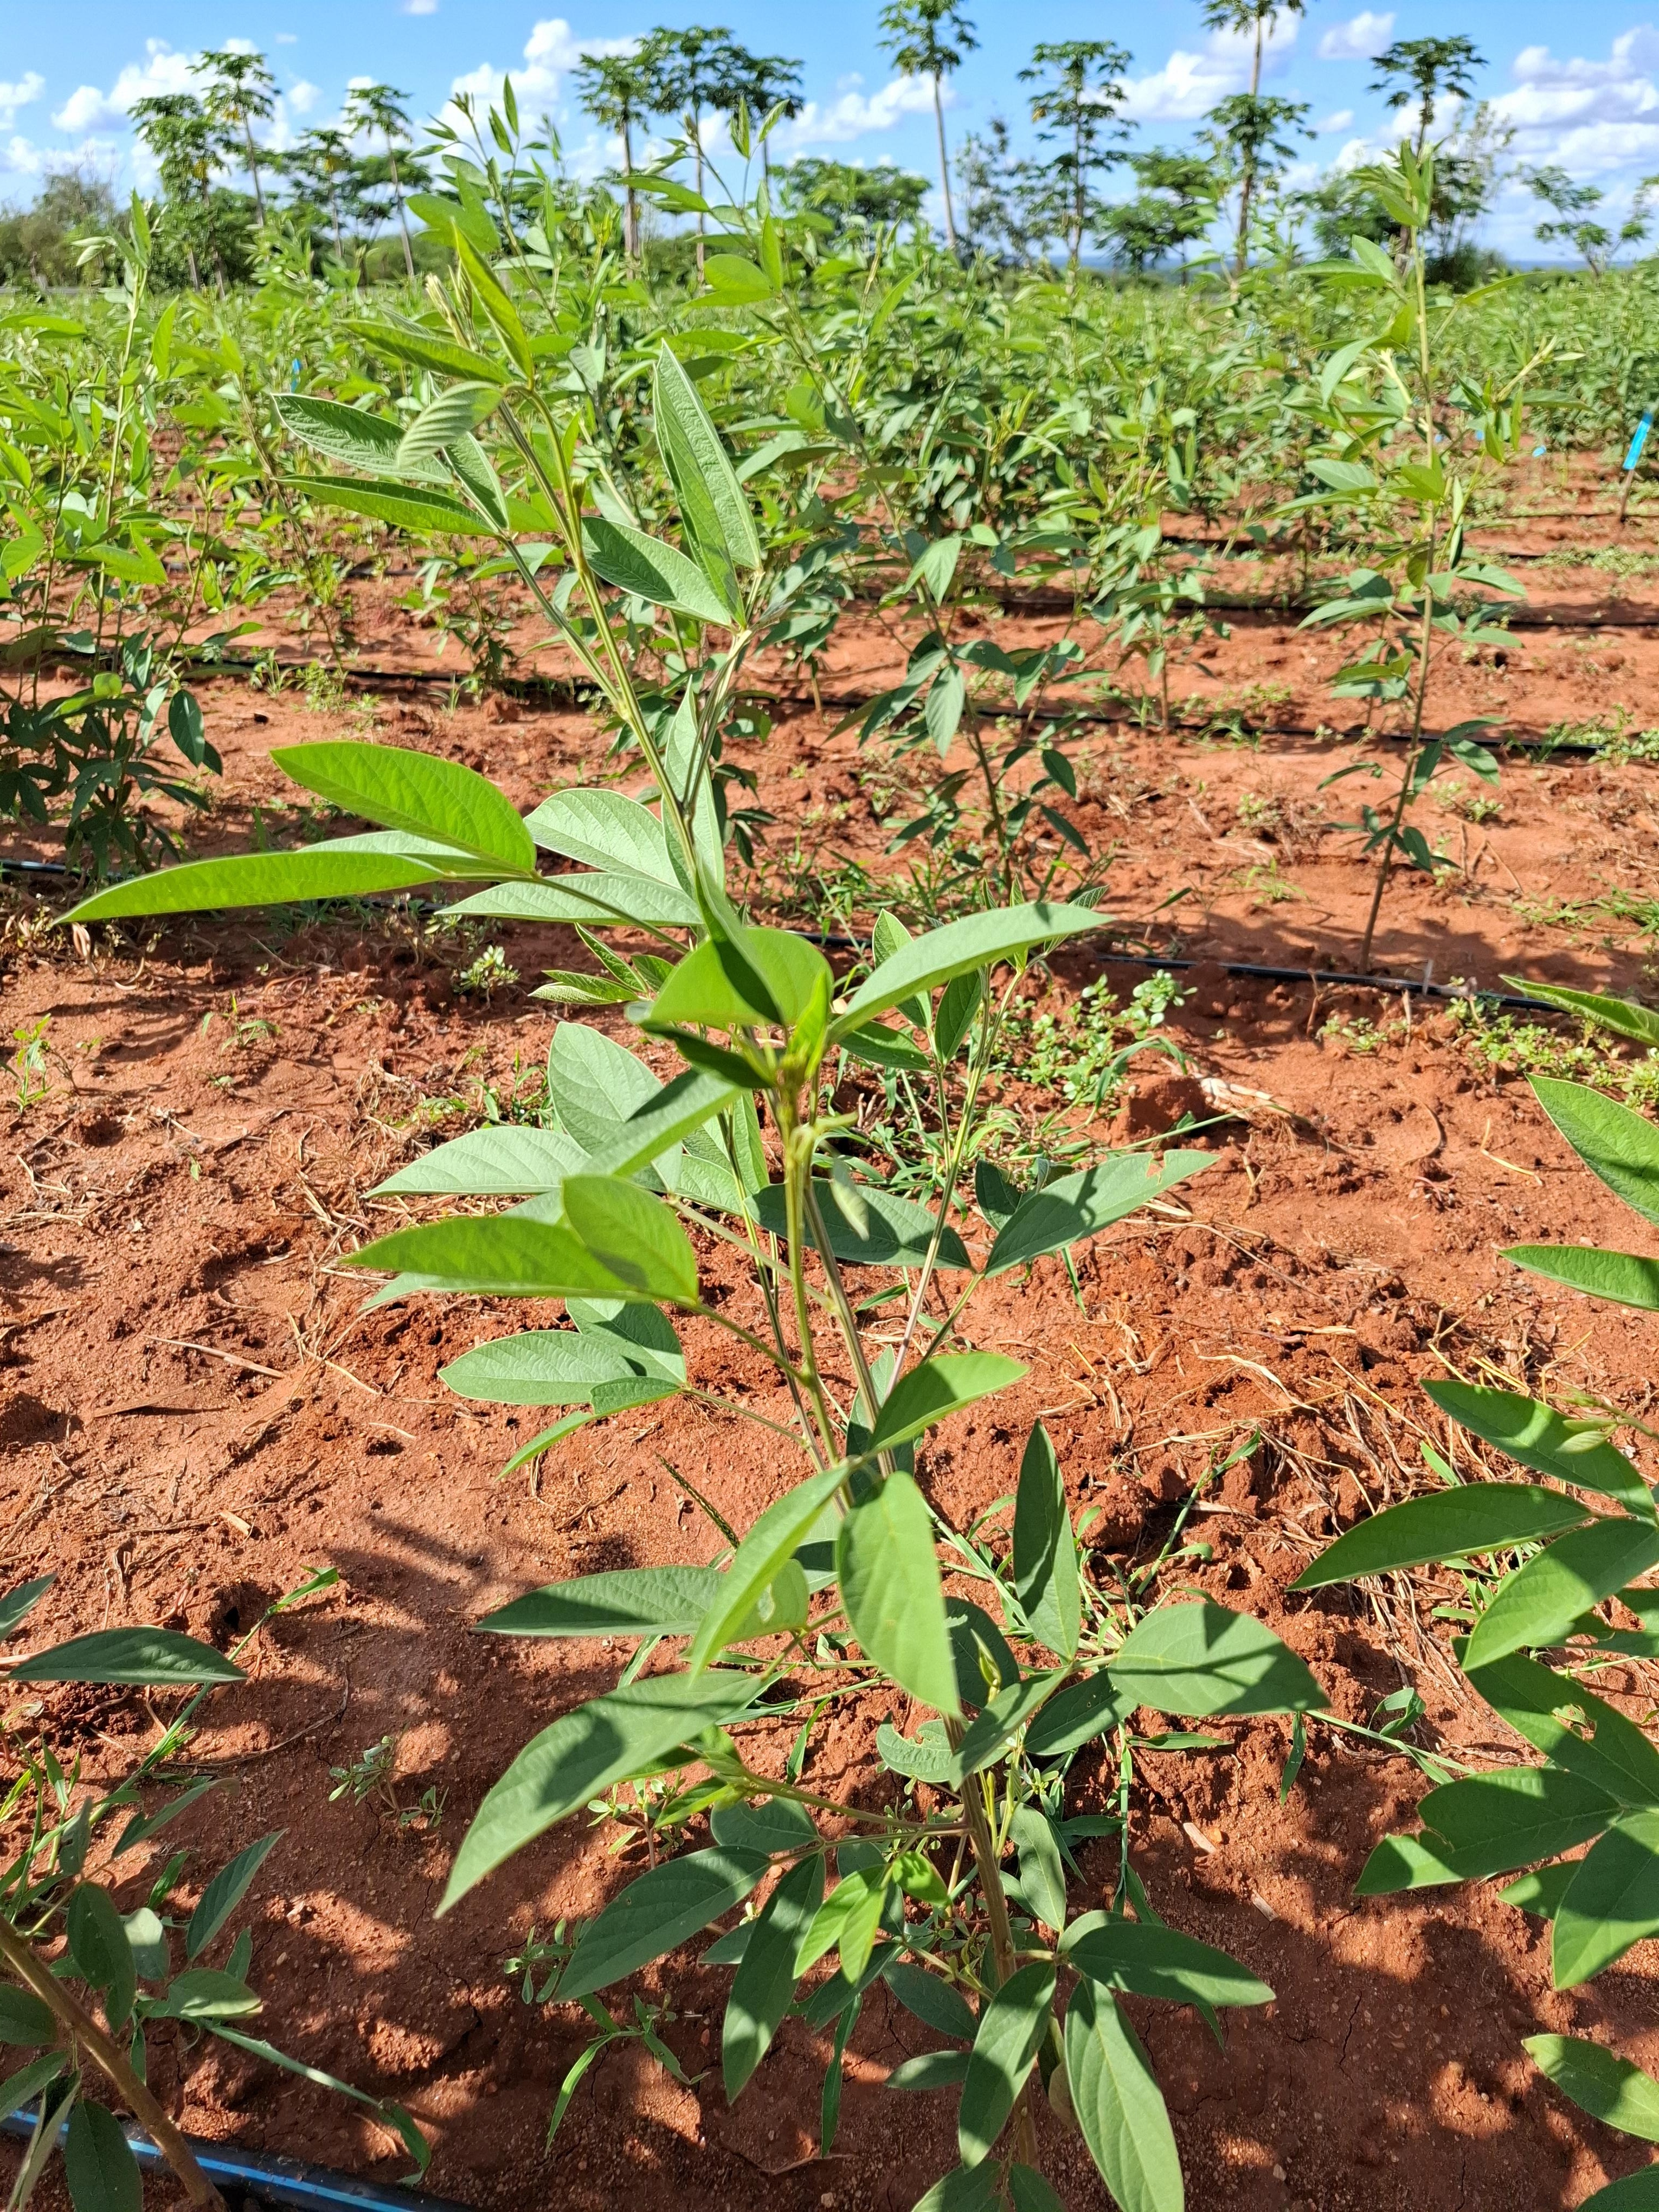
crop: pigeonpea
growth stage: flowering
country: Kenya
